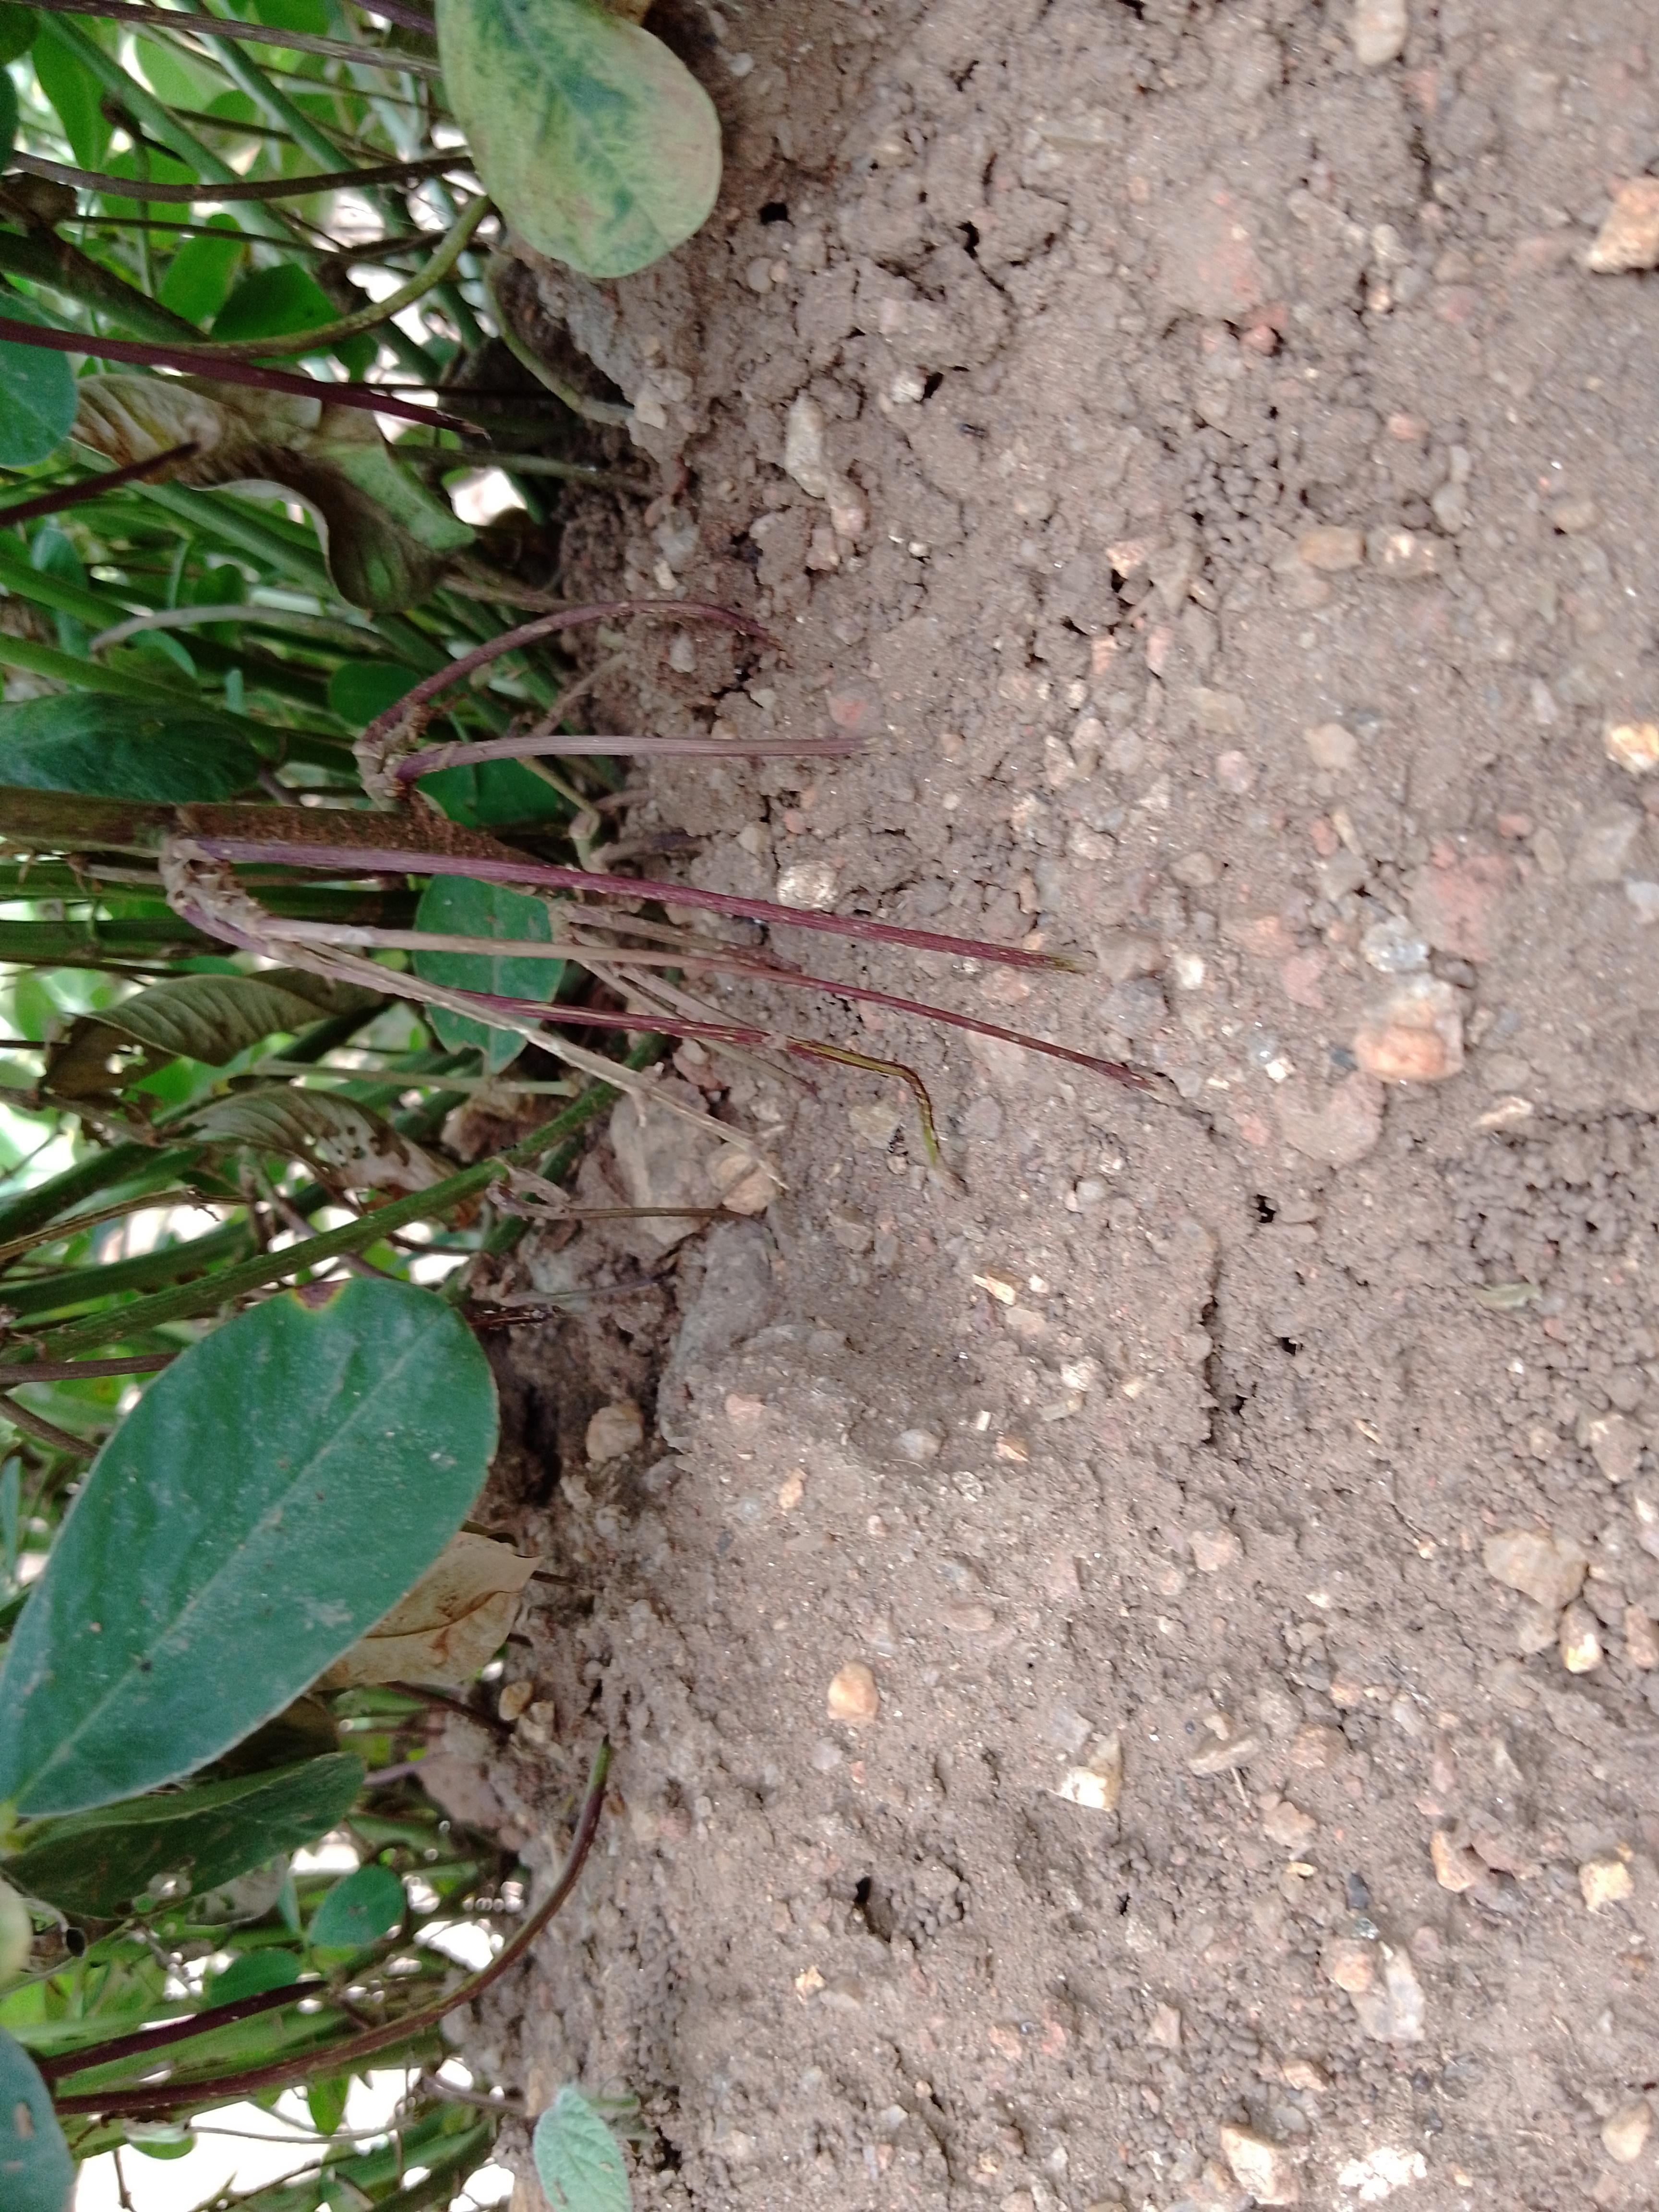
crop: groundnut
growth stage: harvest maturity
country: Malawi
